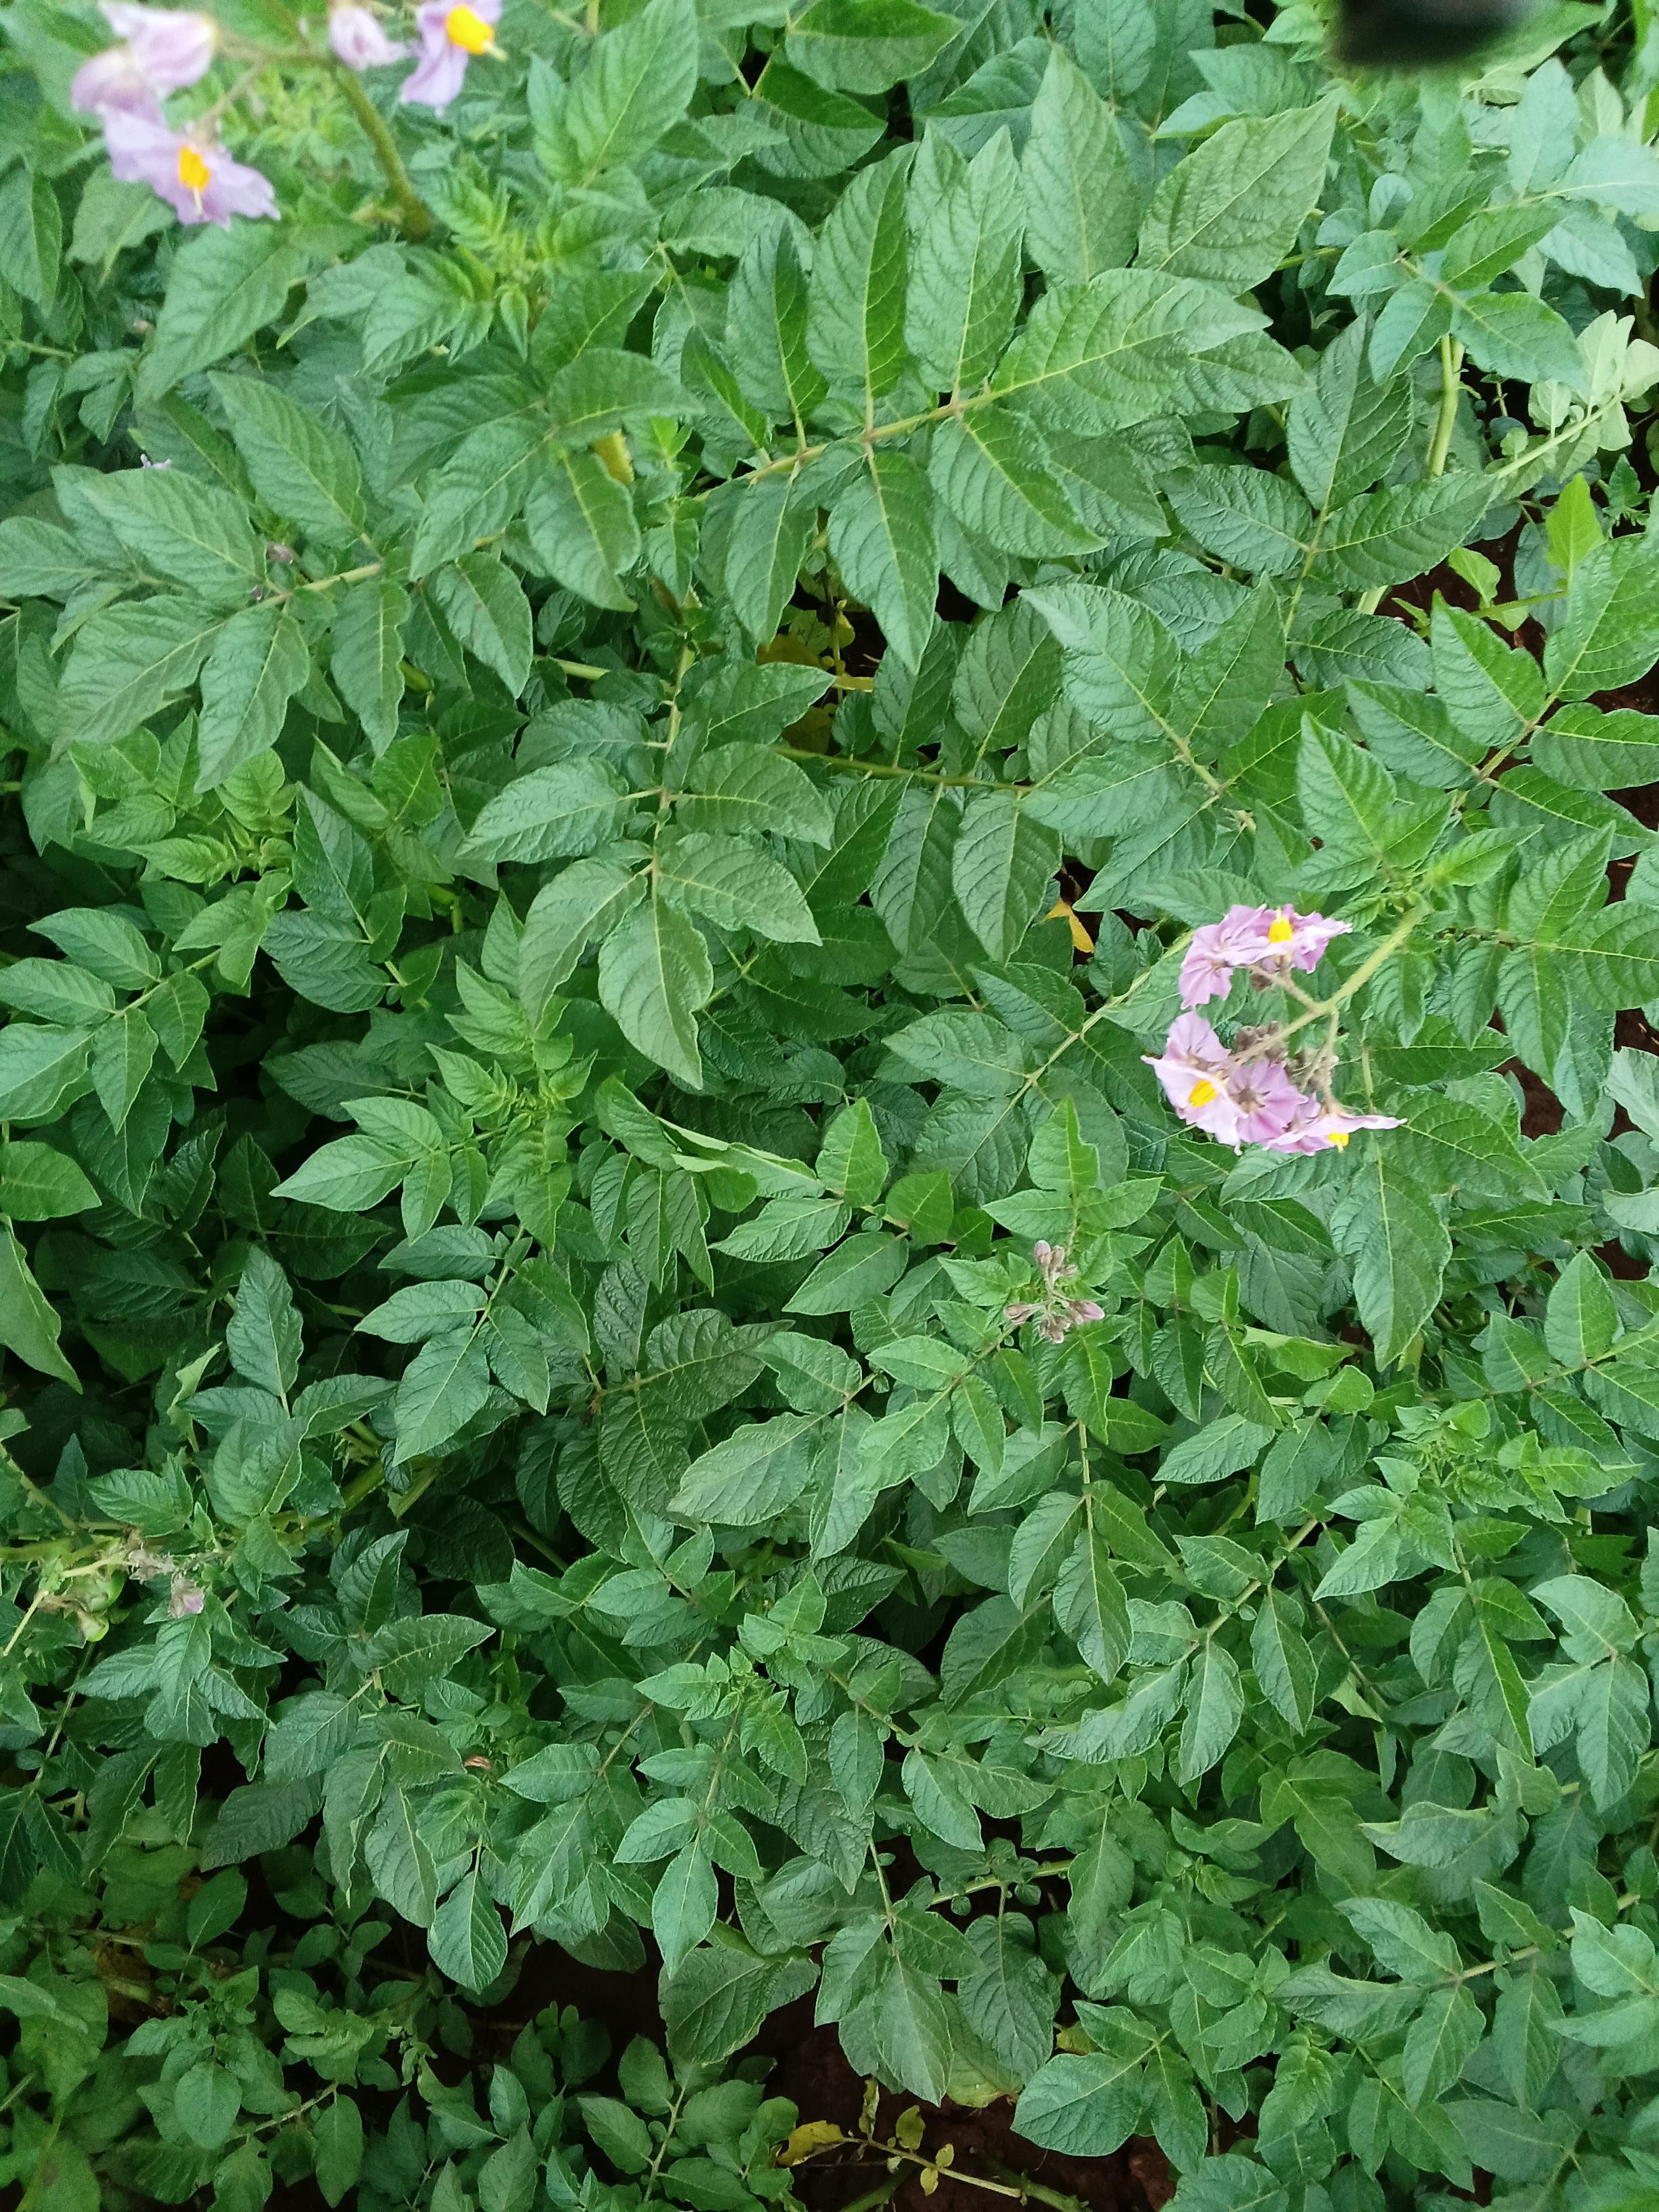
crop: potato
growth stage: flowering
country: Kenya
